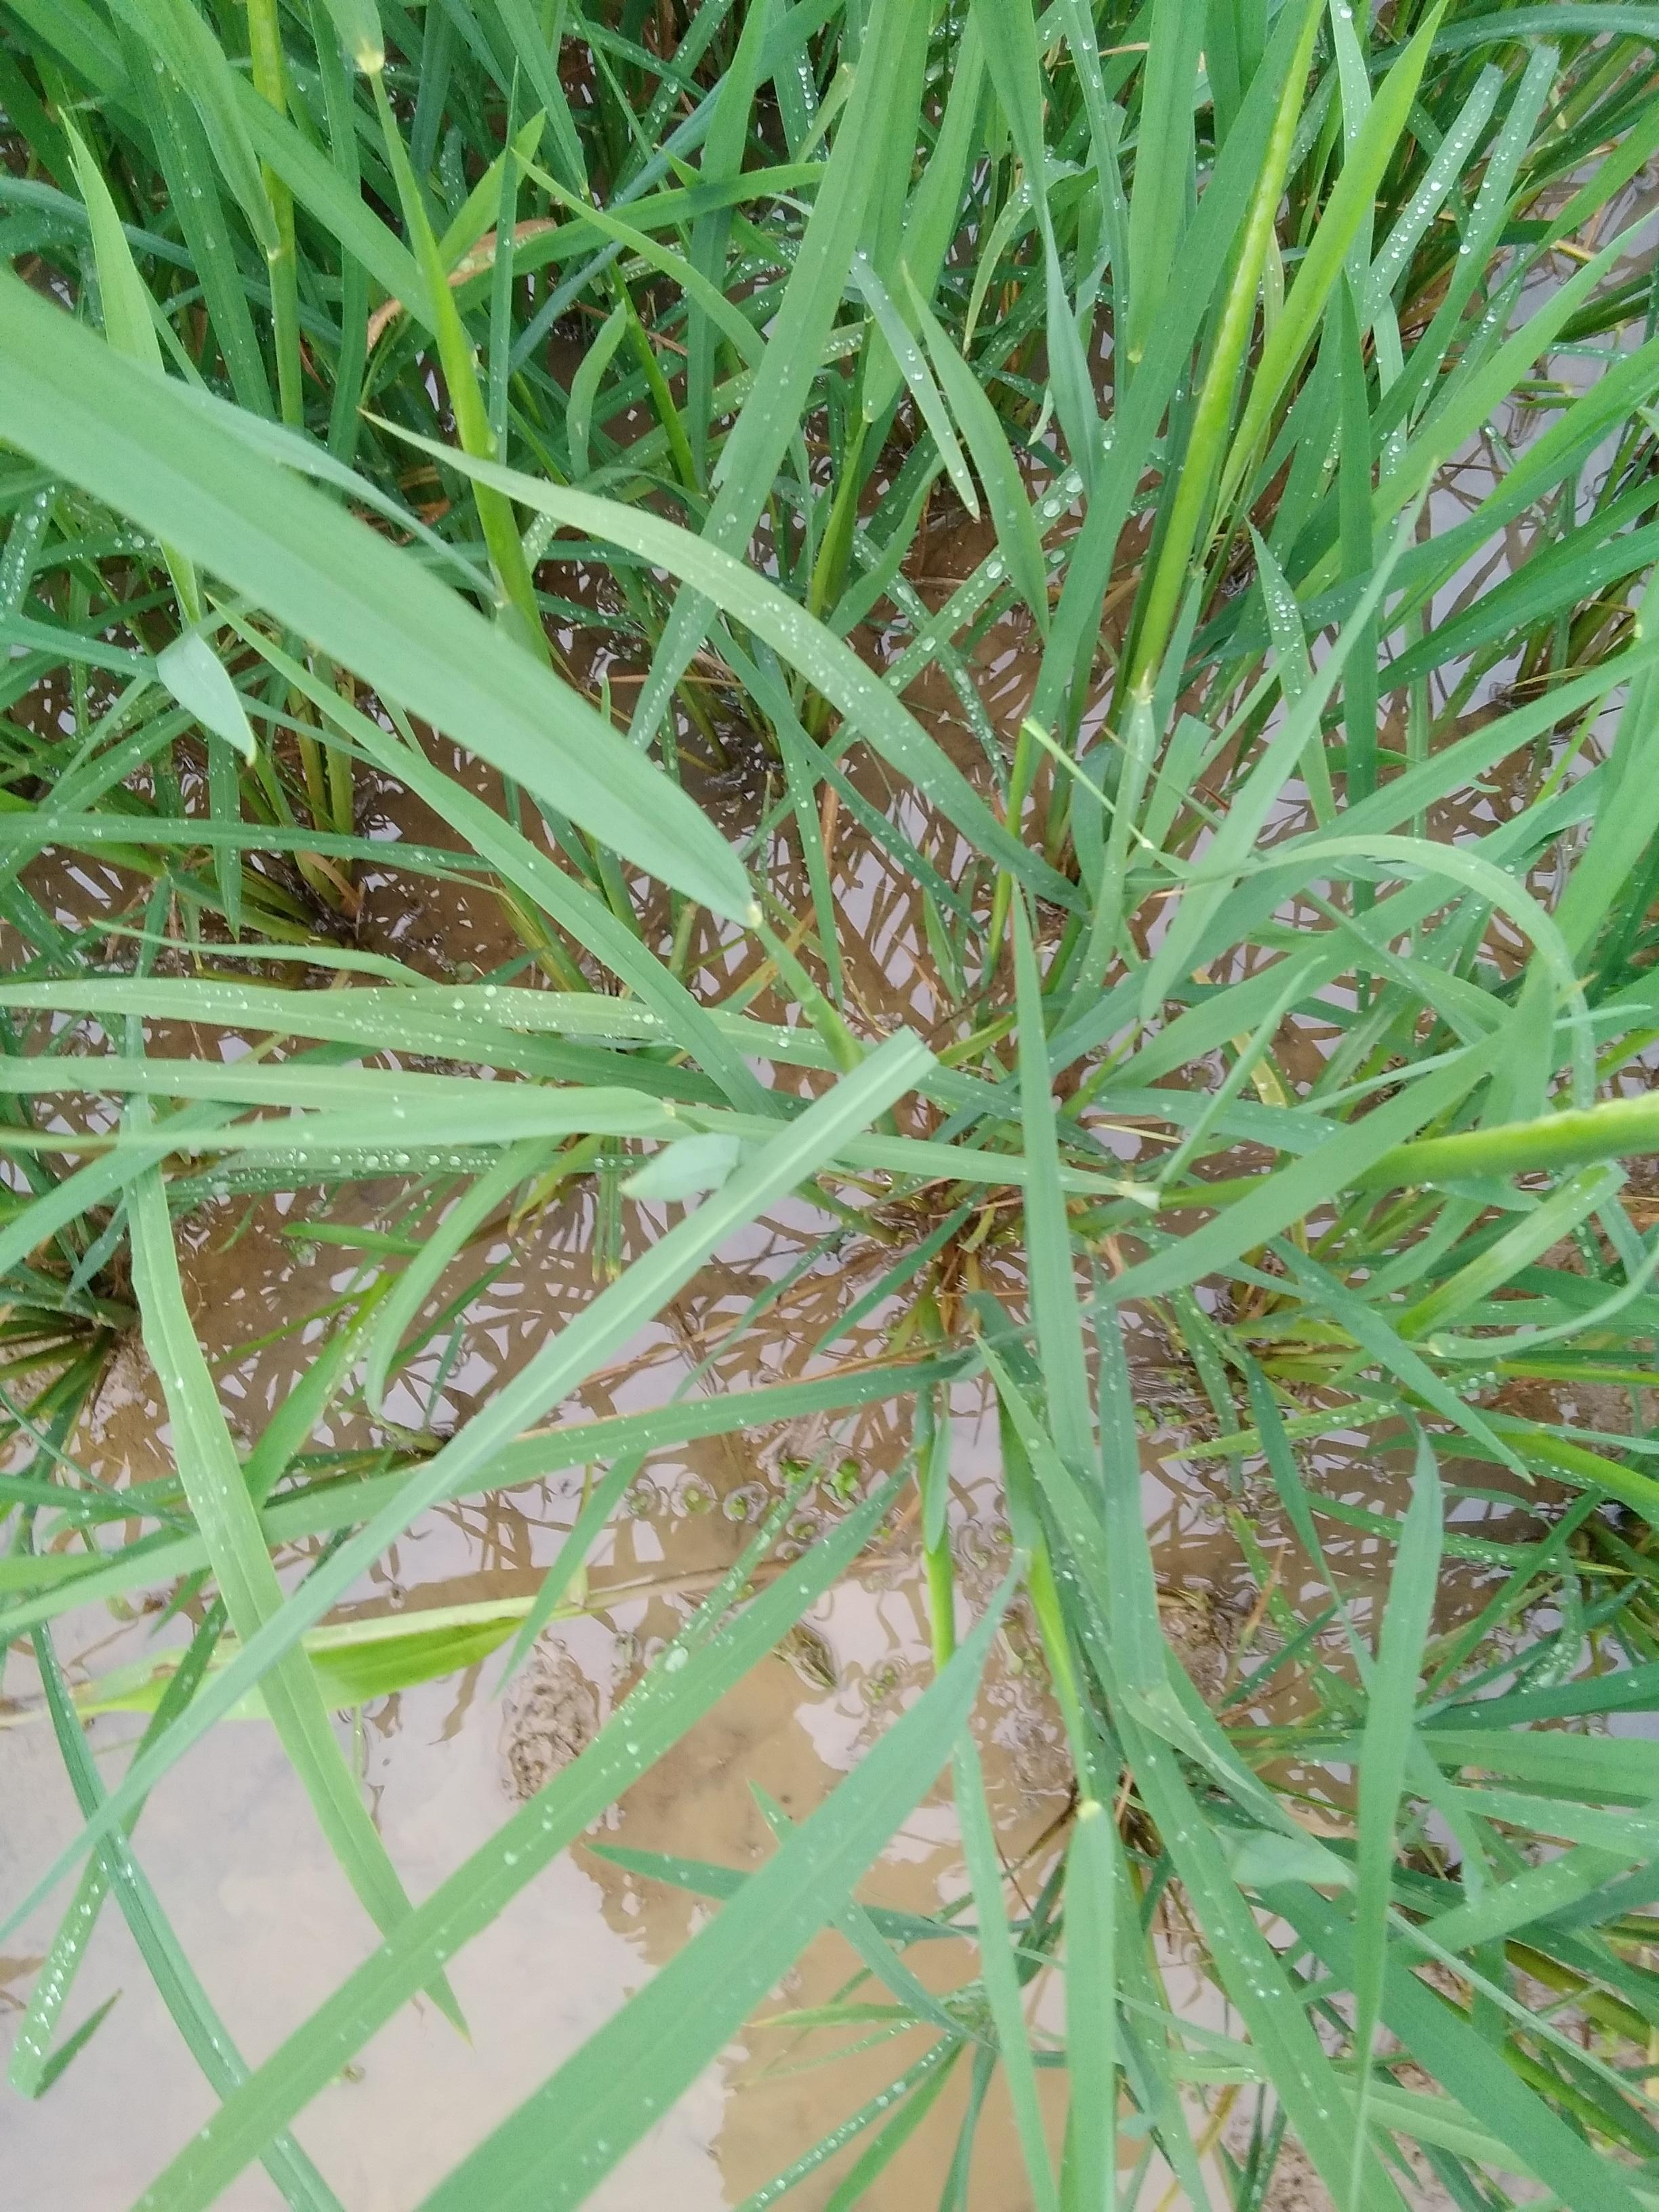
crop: rice
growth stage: booting
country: Nigeria
